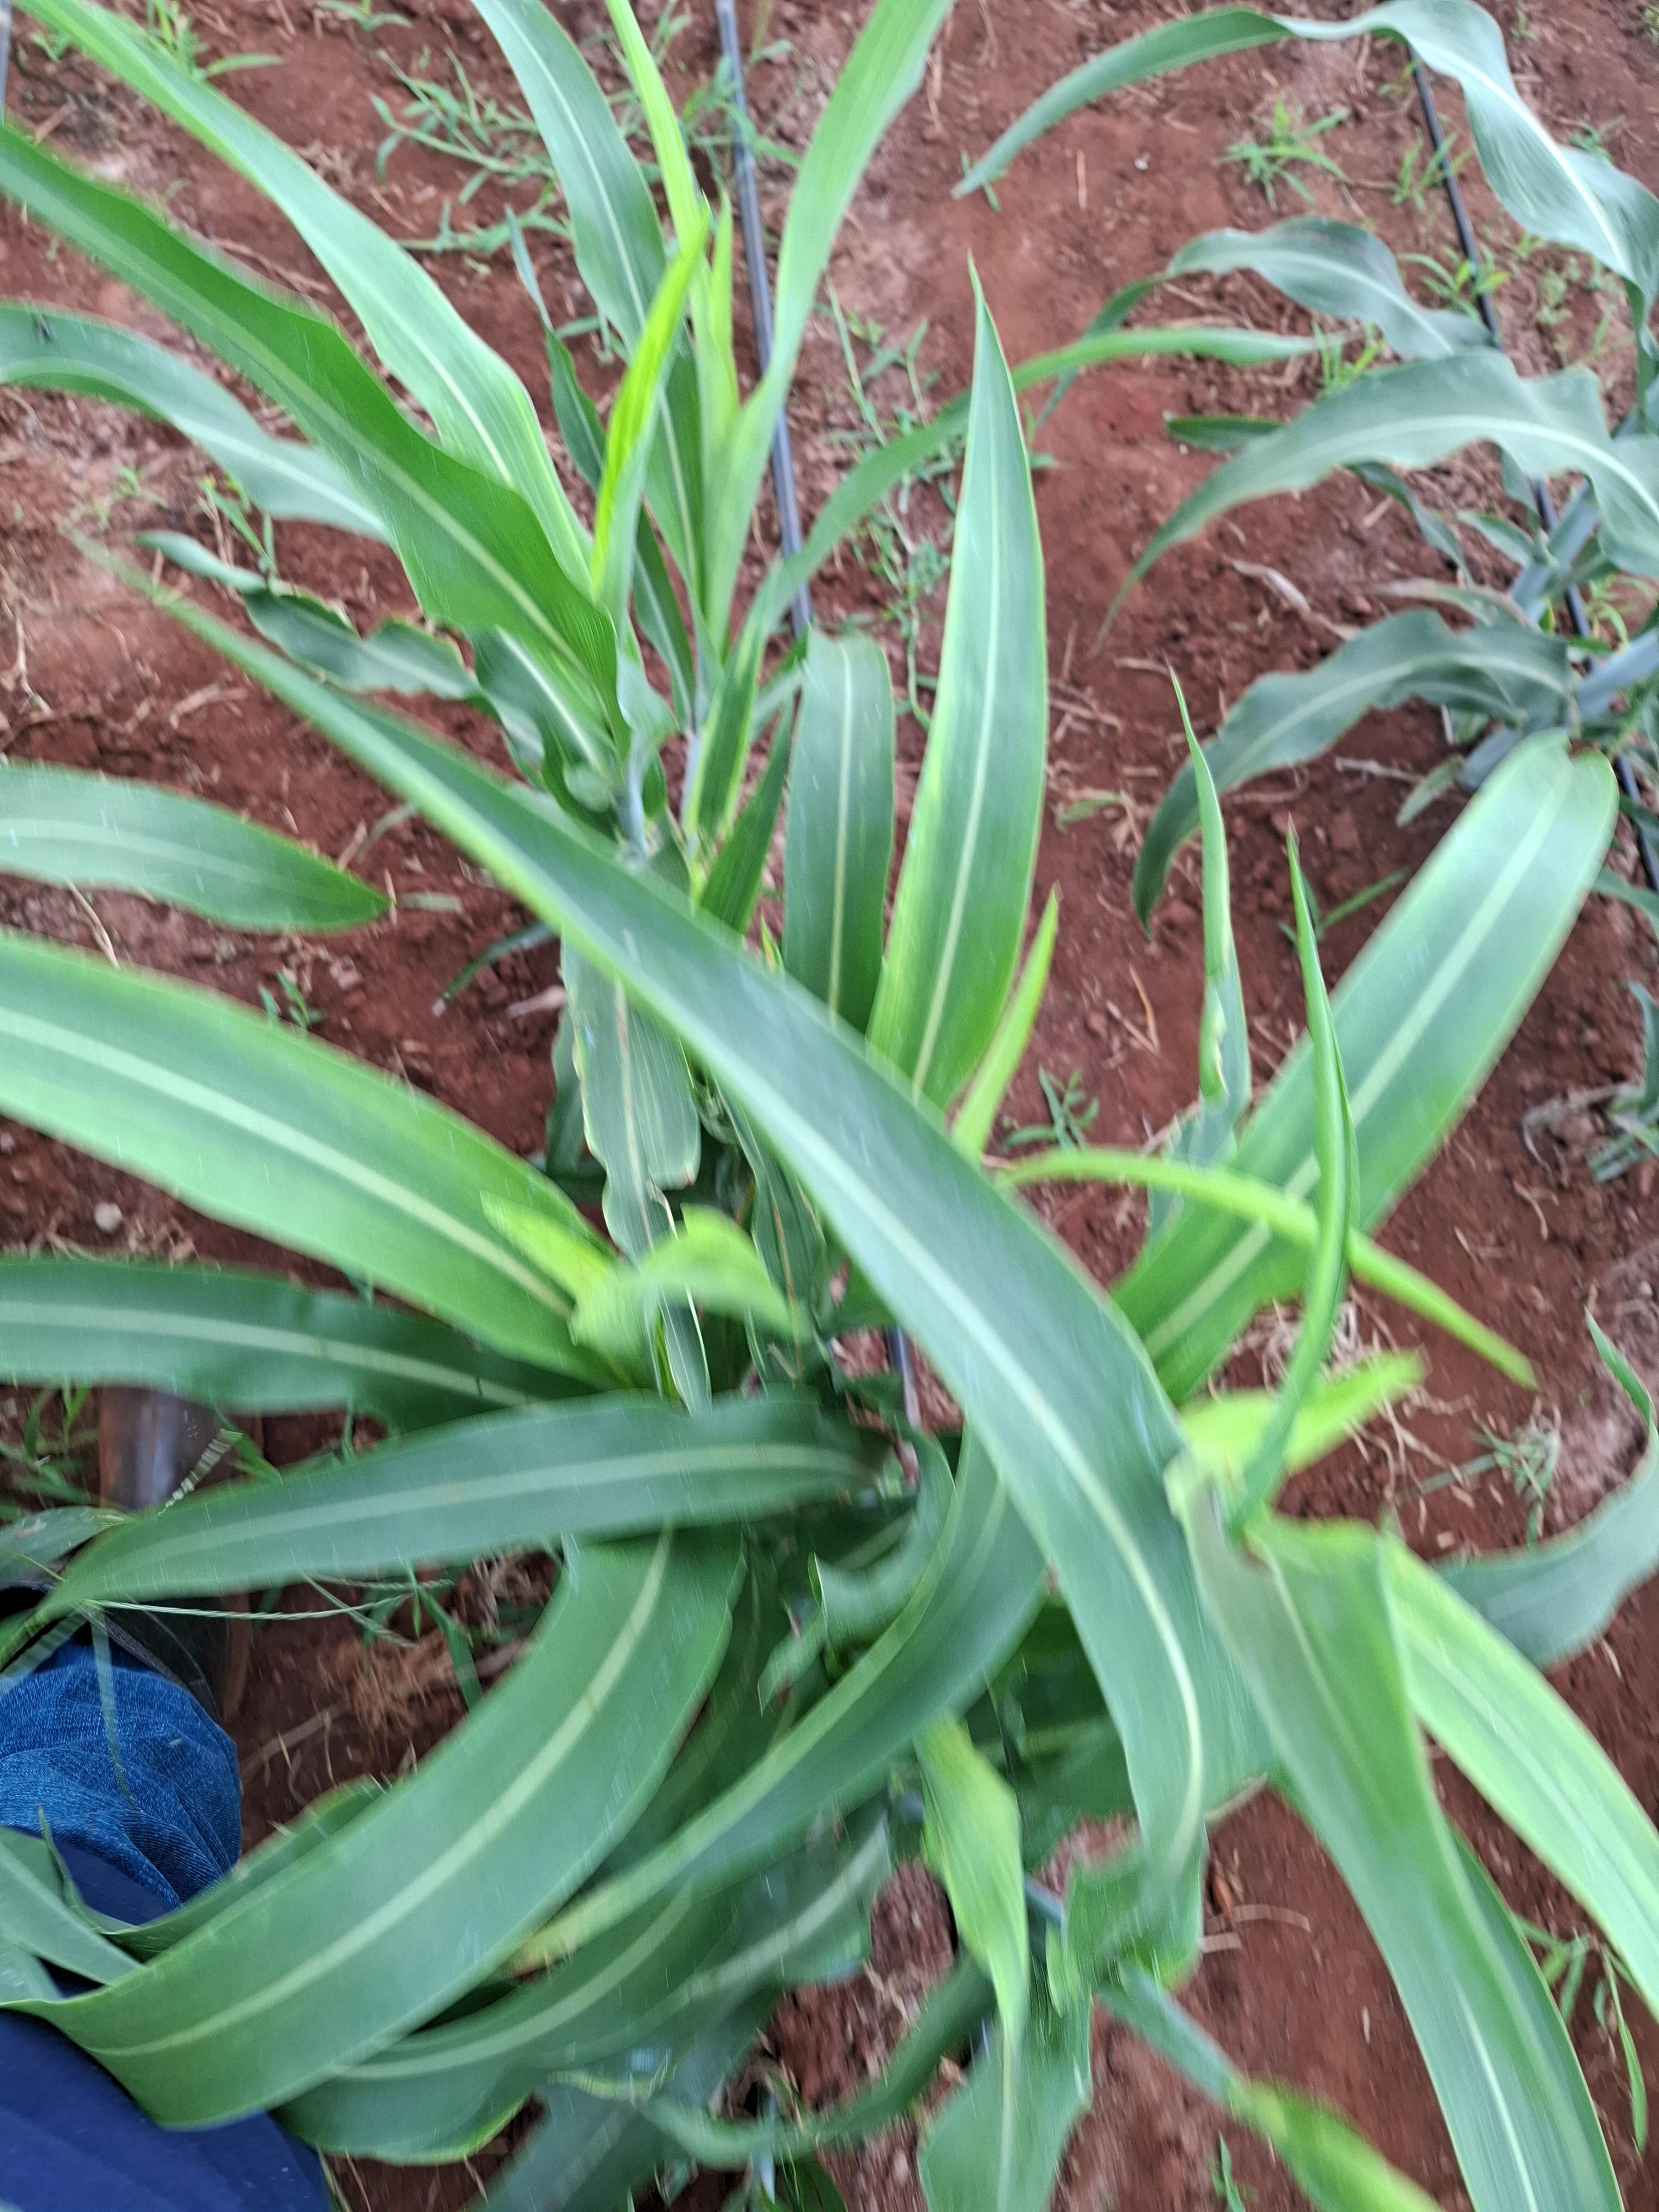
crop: sorghum
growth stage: filling grain
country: Kenya
